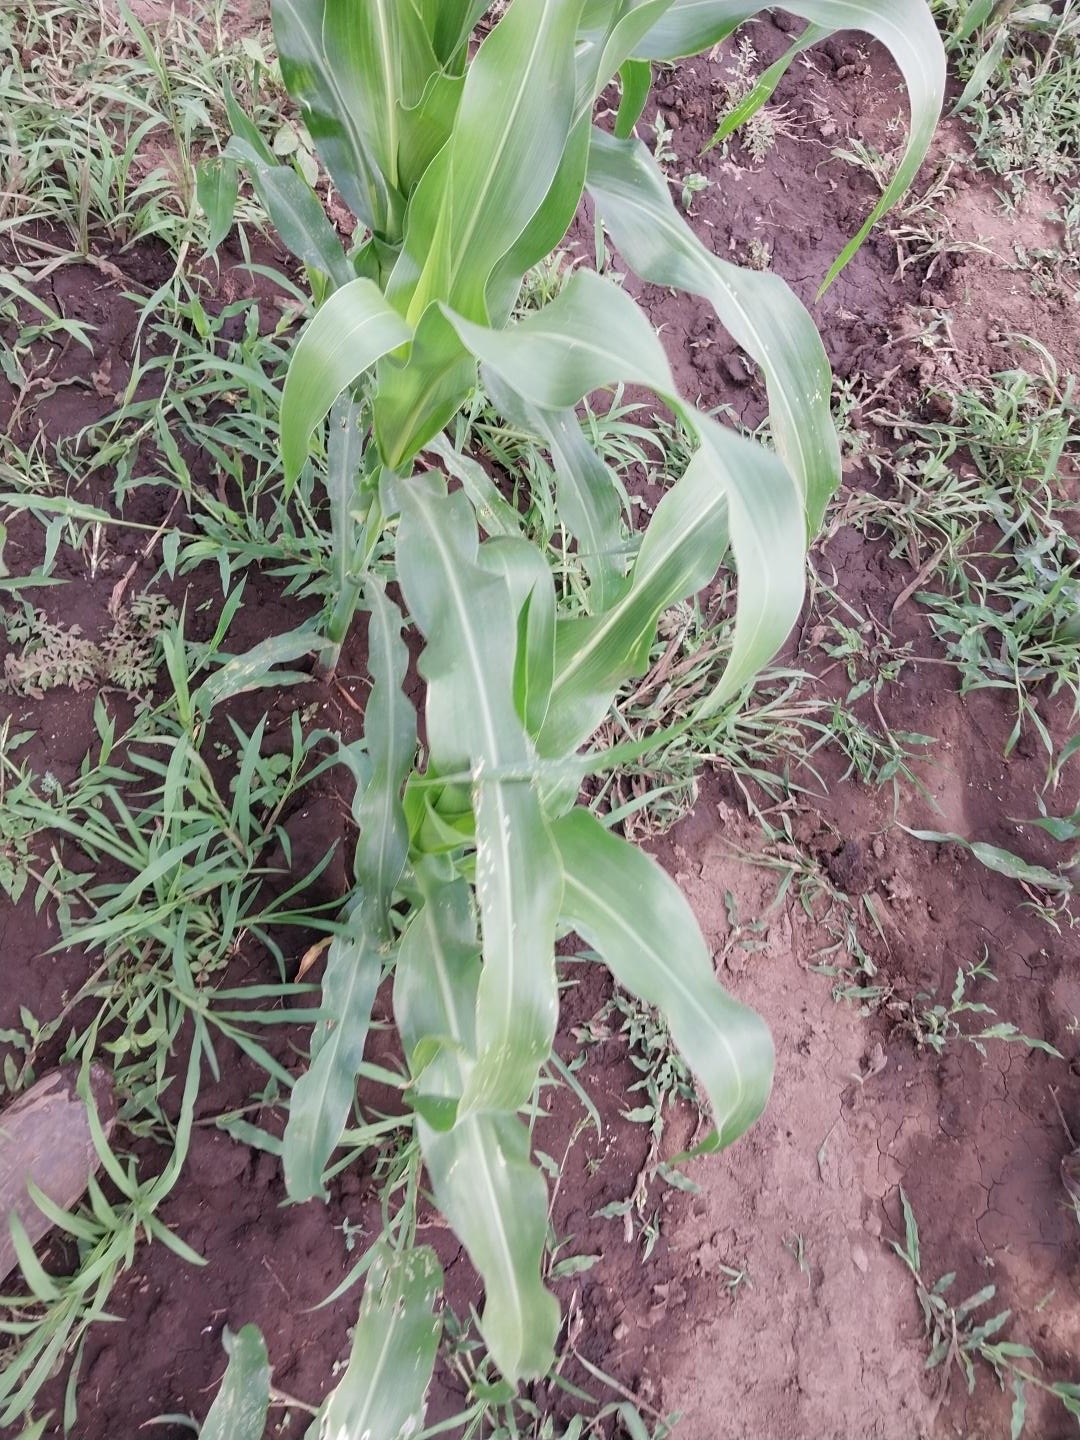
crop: maize
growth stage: vegetative
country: Tanzania
